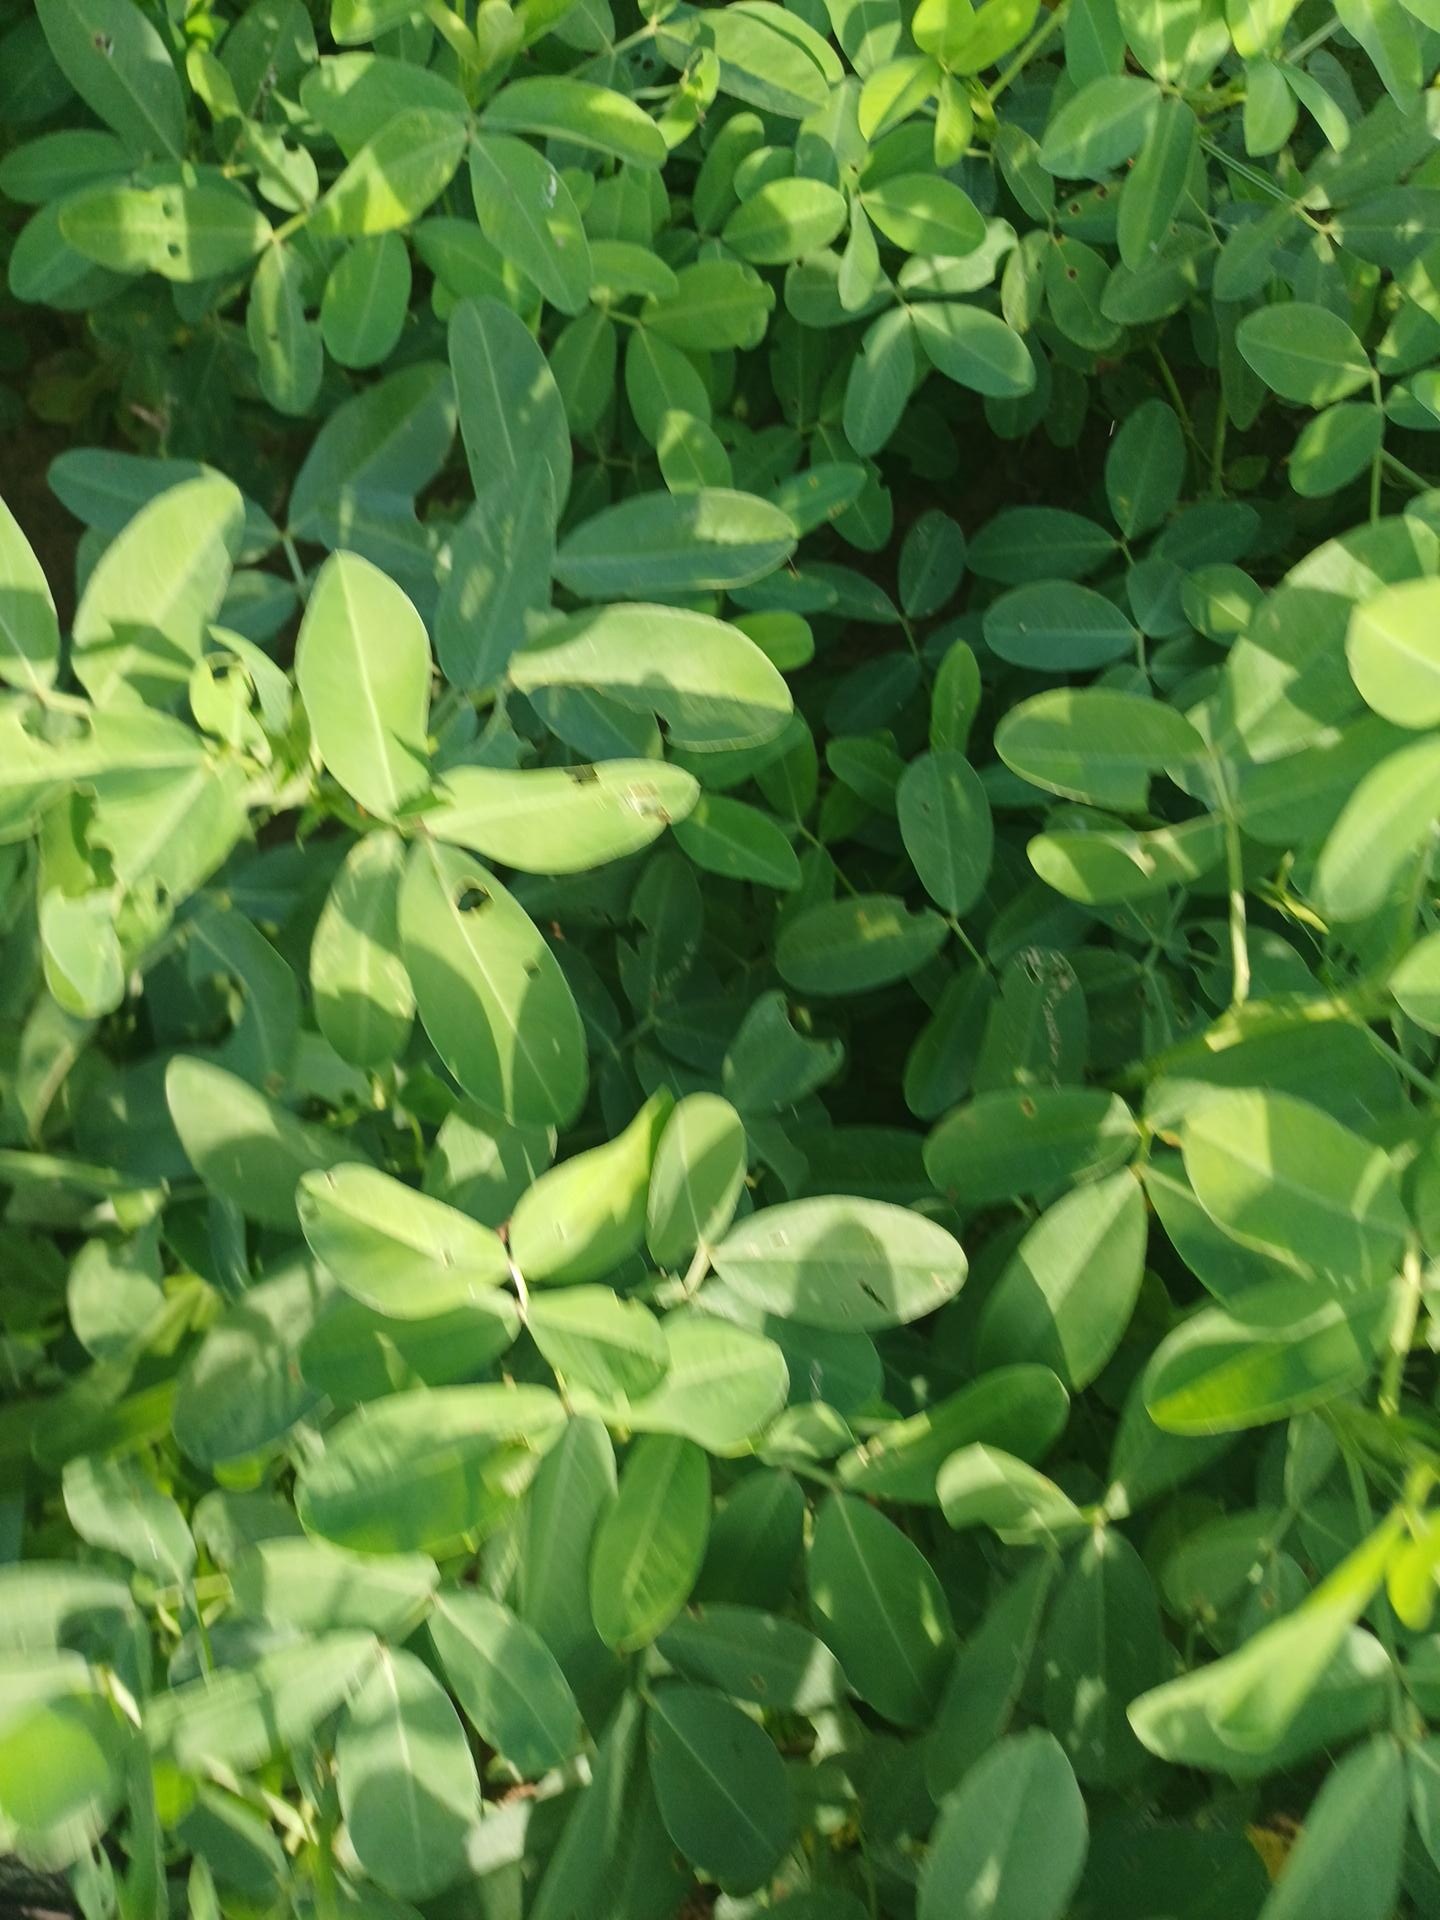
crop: groundnut
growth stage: flowering
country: Senegal
